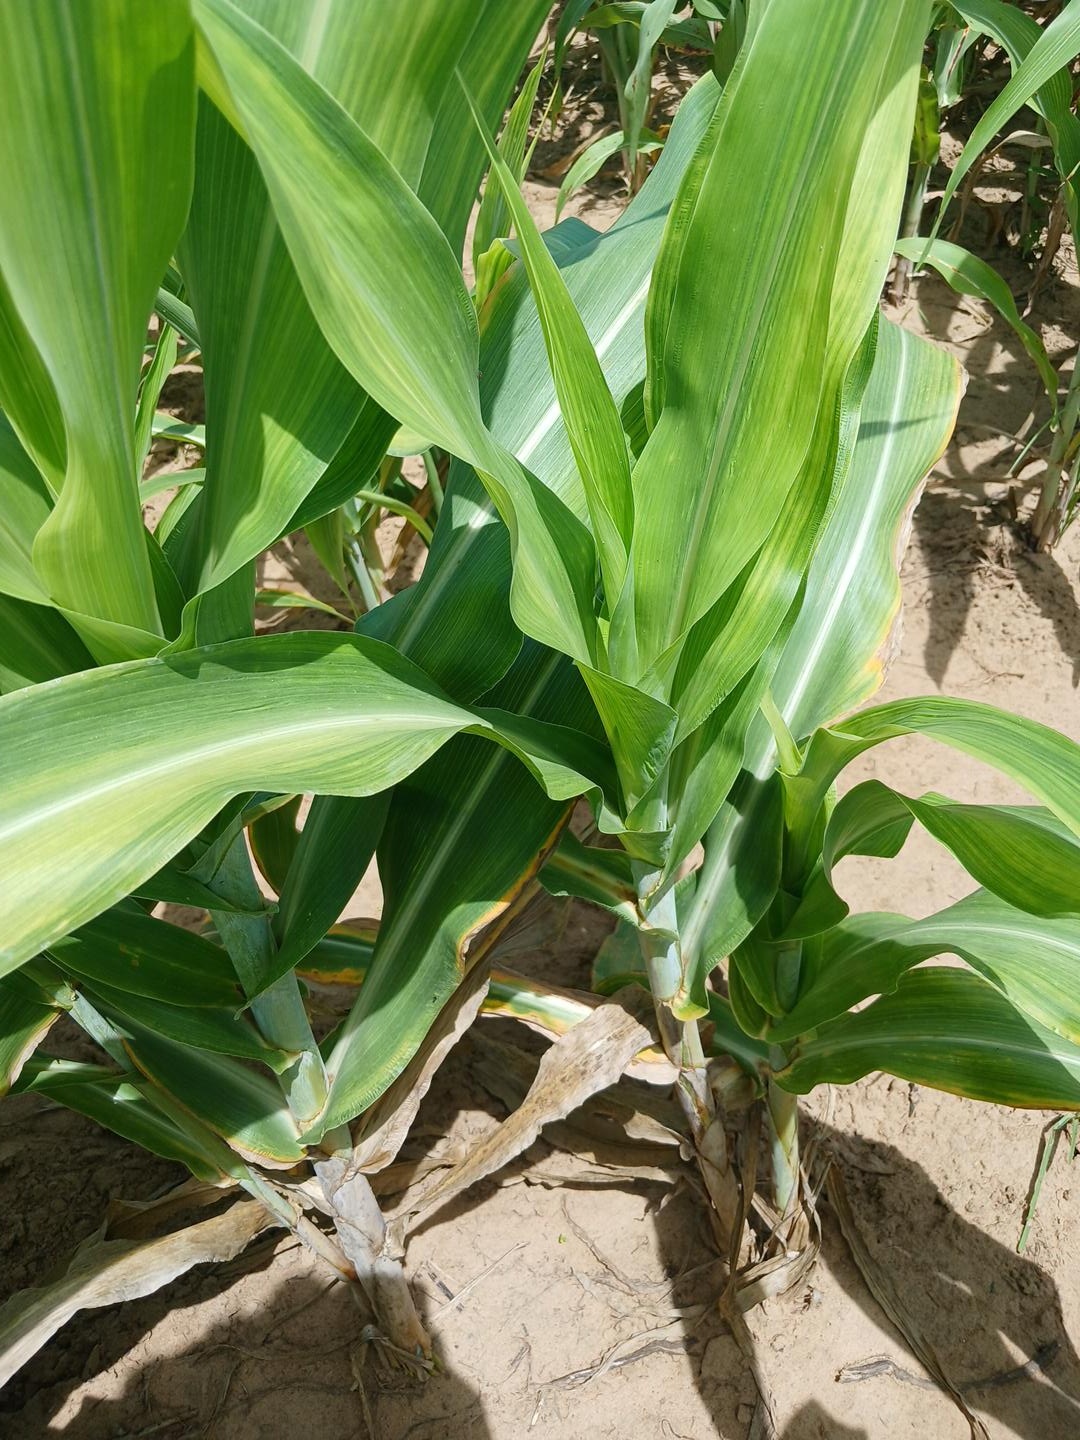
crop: sorghum
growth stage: vegetative
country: Senegal
